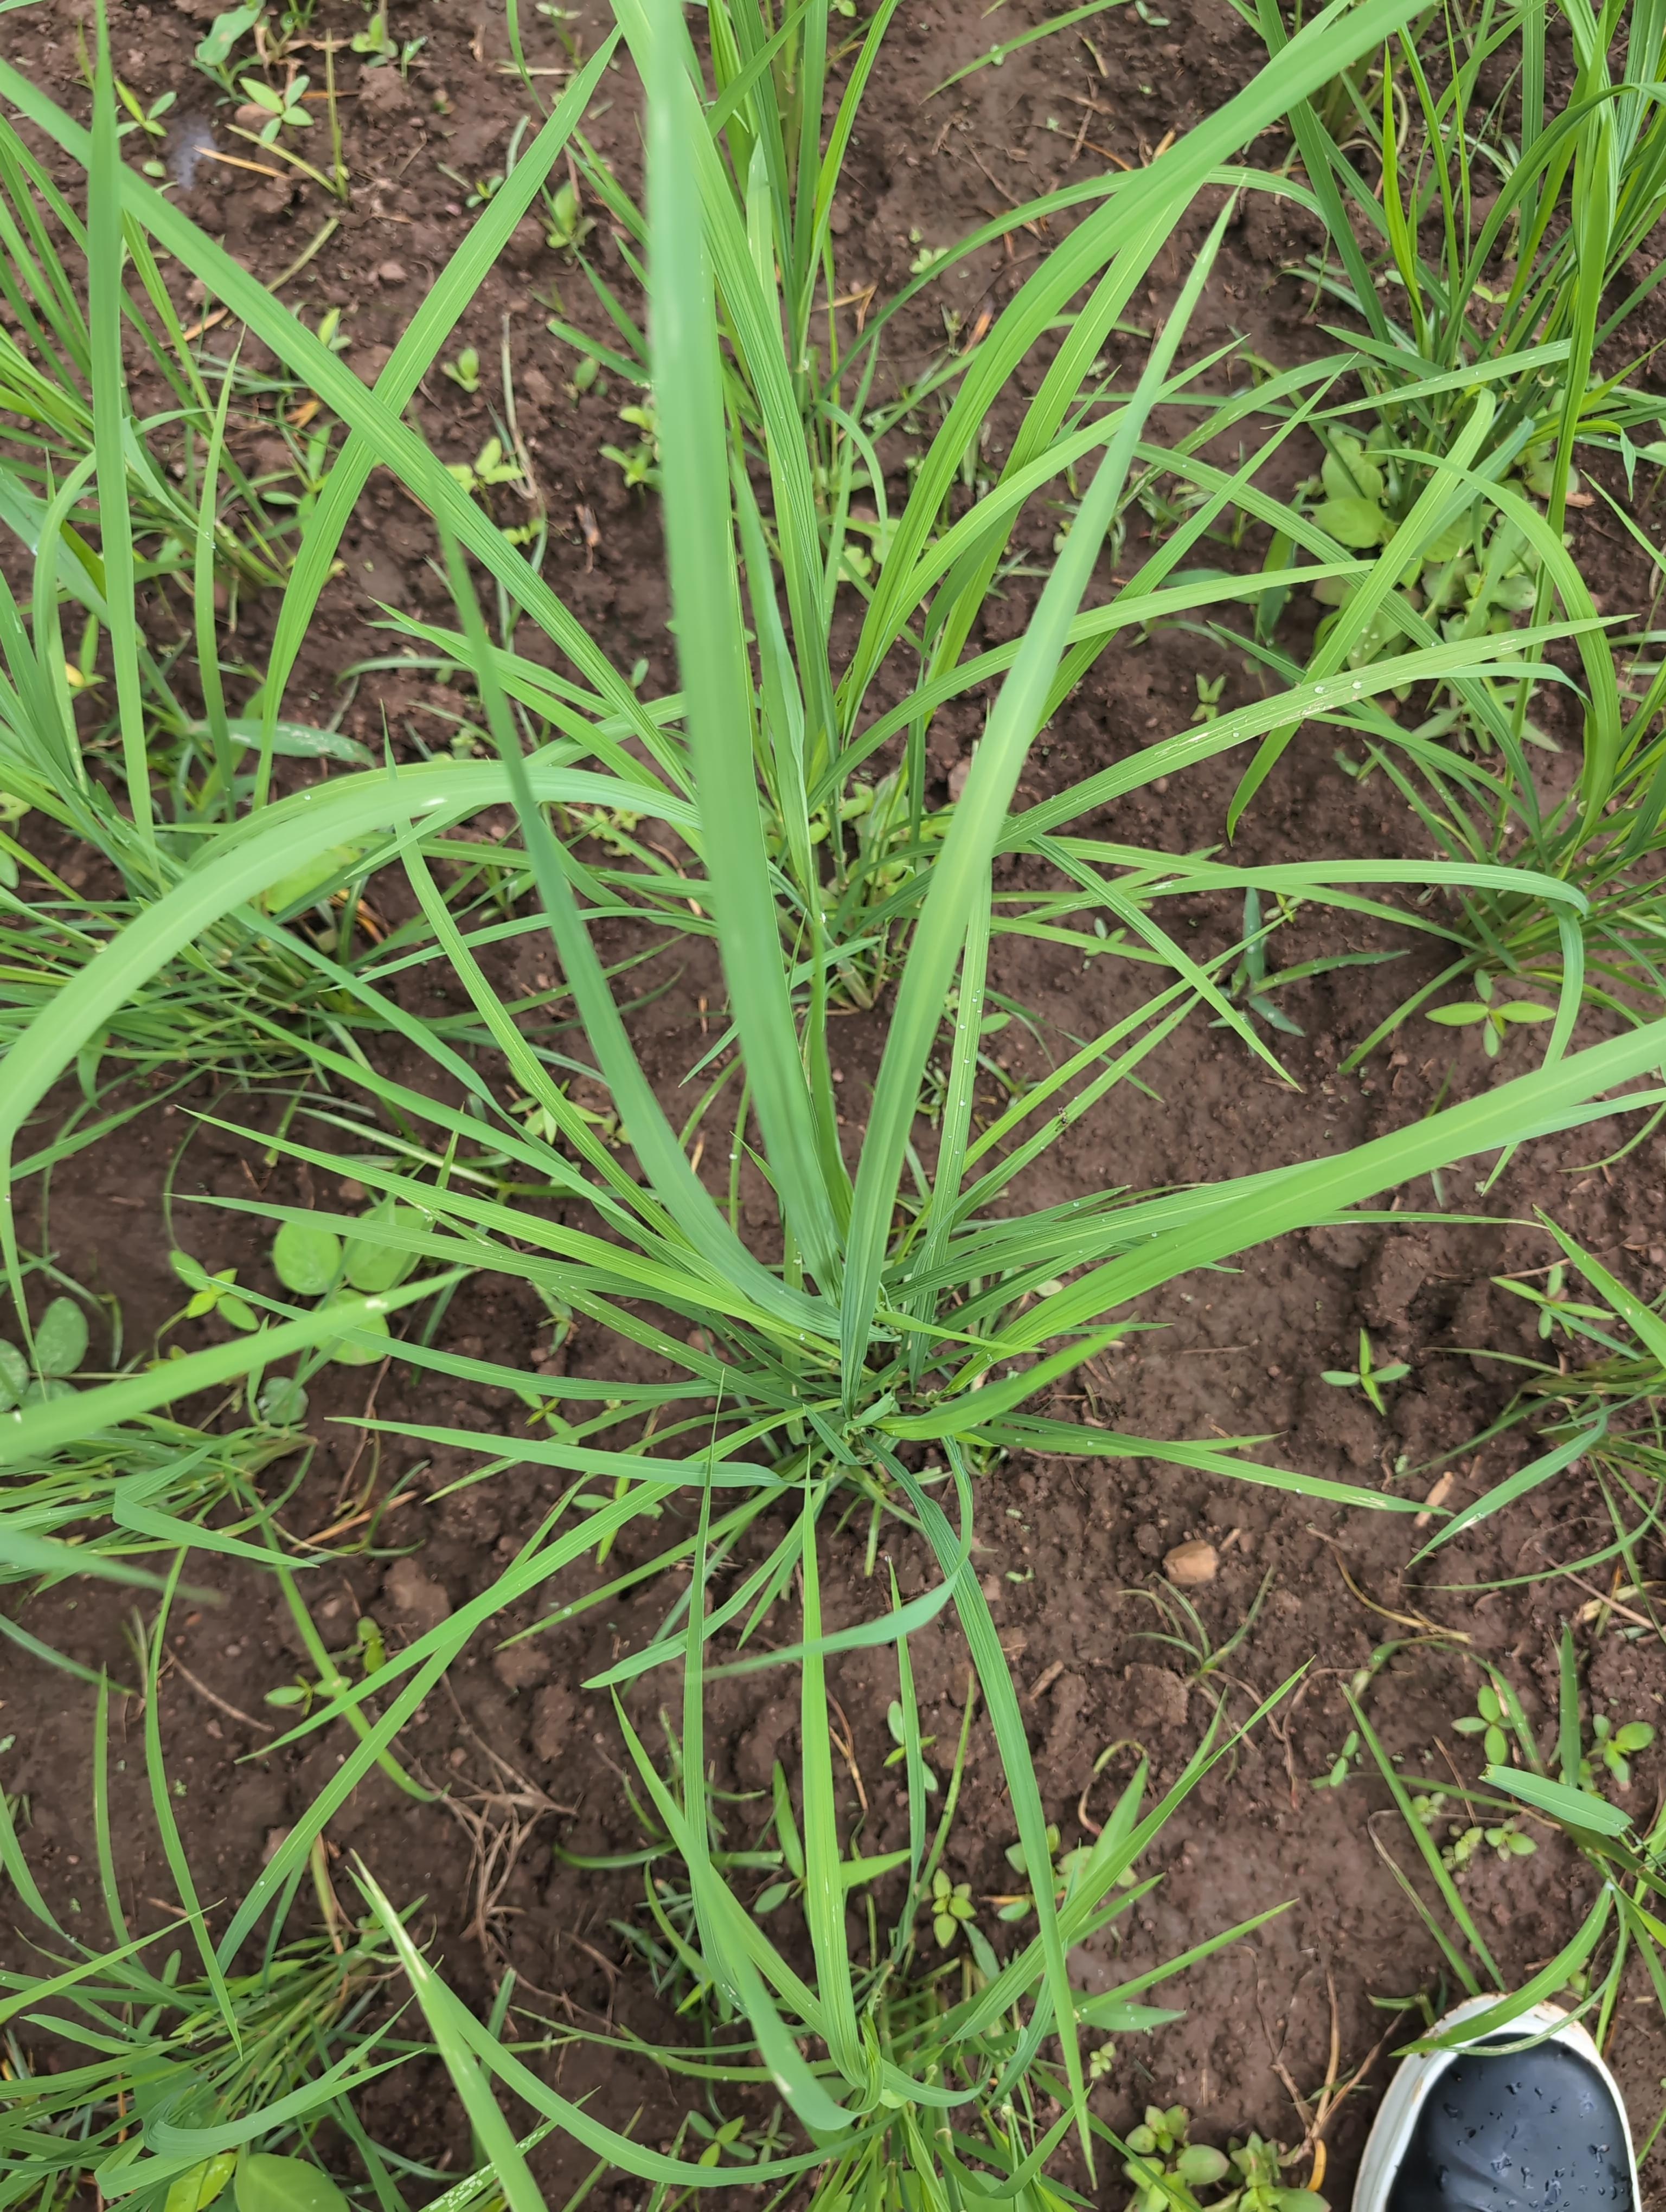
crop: rice
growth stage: tillering
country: Côte d'Ivoire
